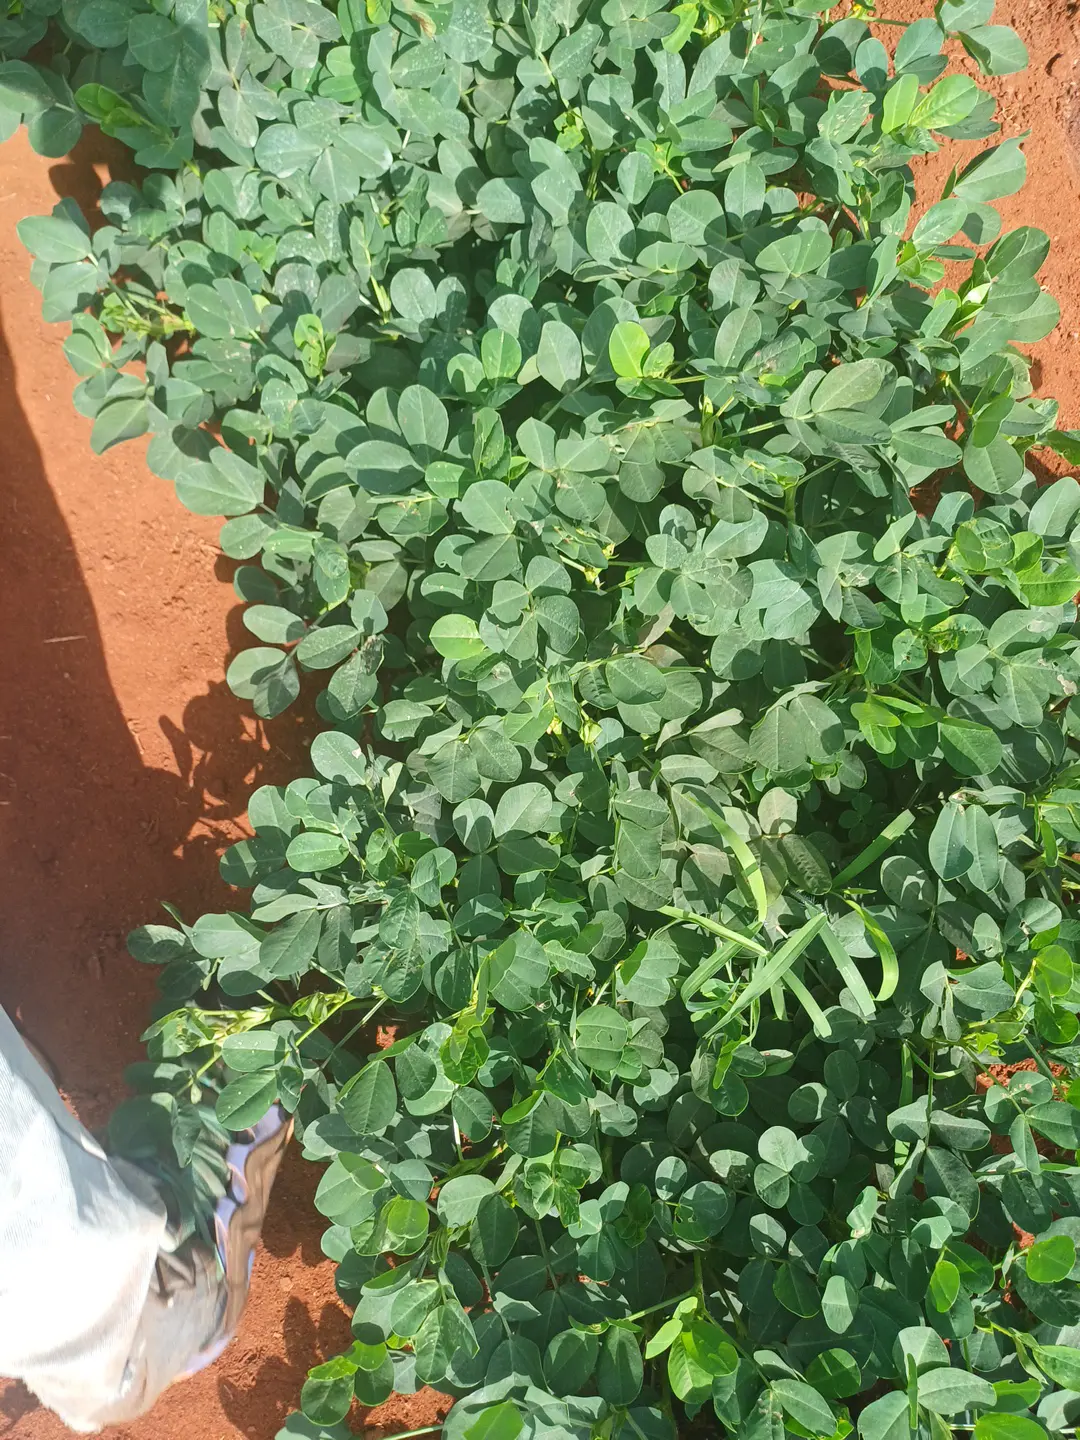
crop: groundnut
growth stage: pegging
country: Kenya
